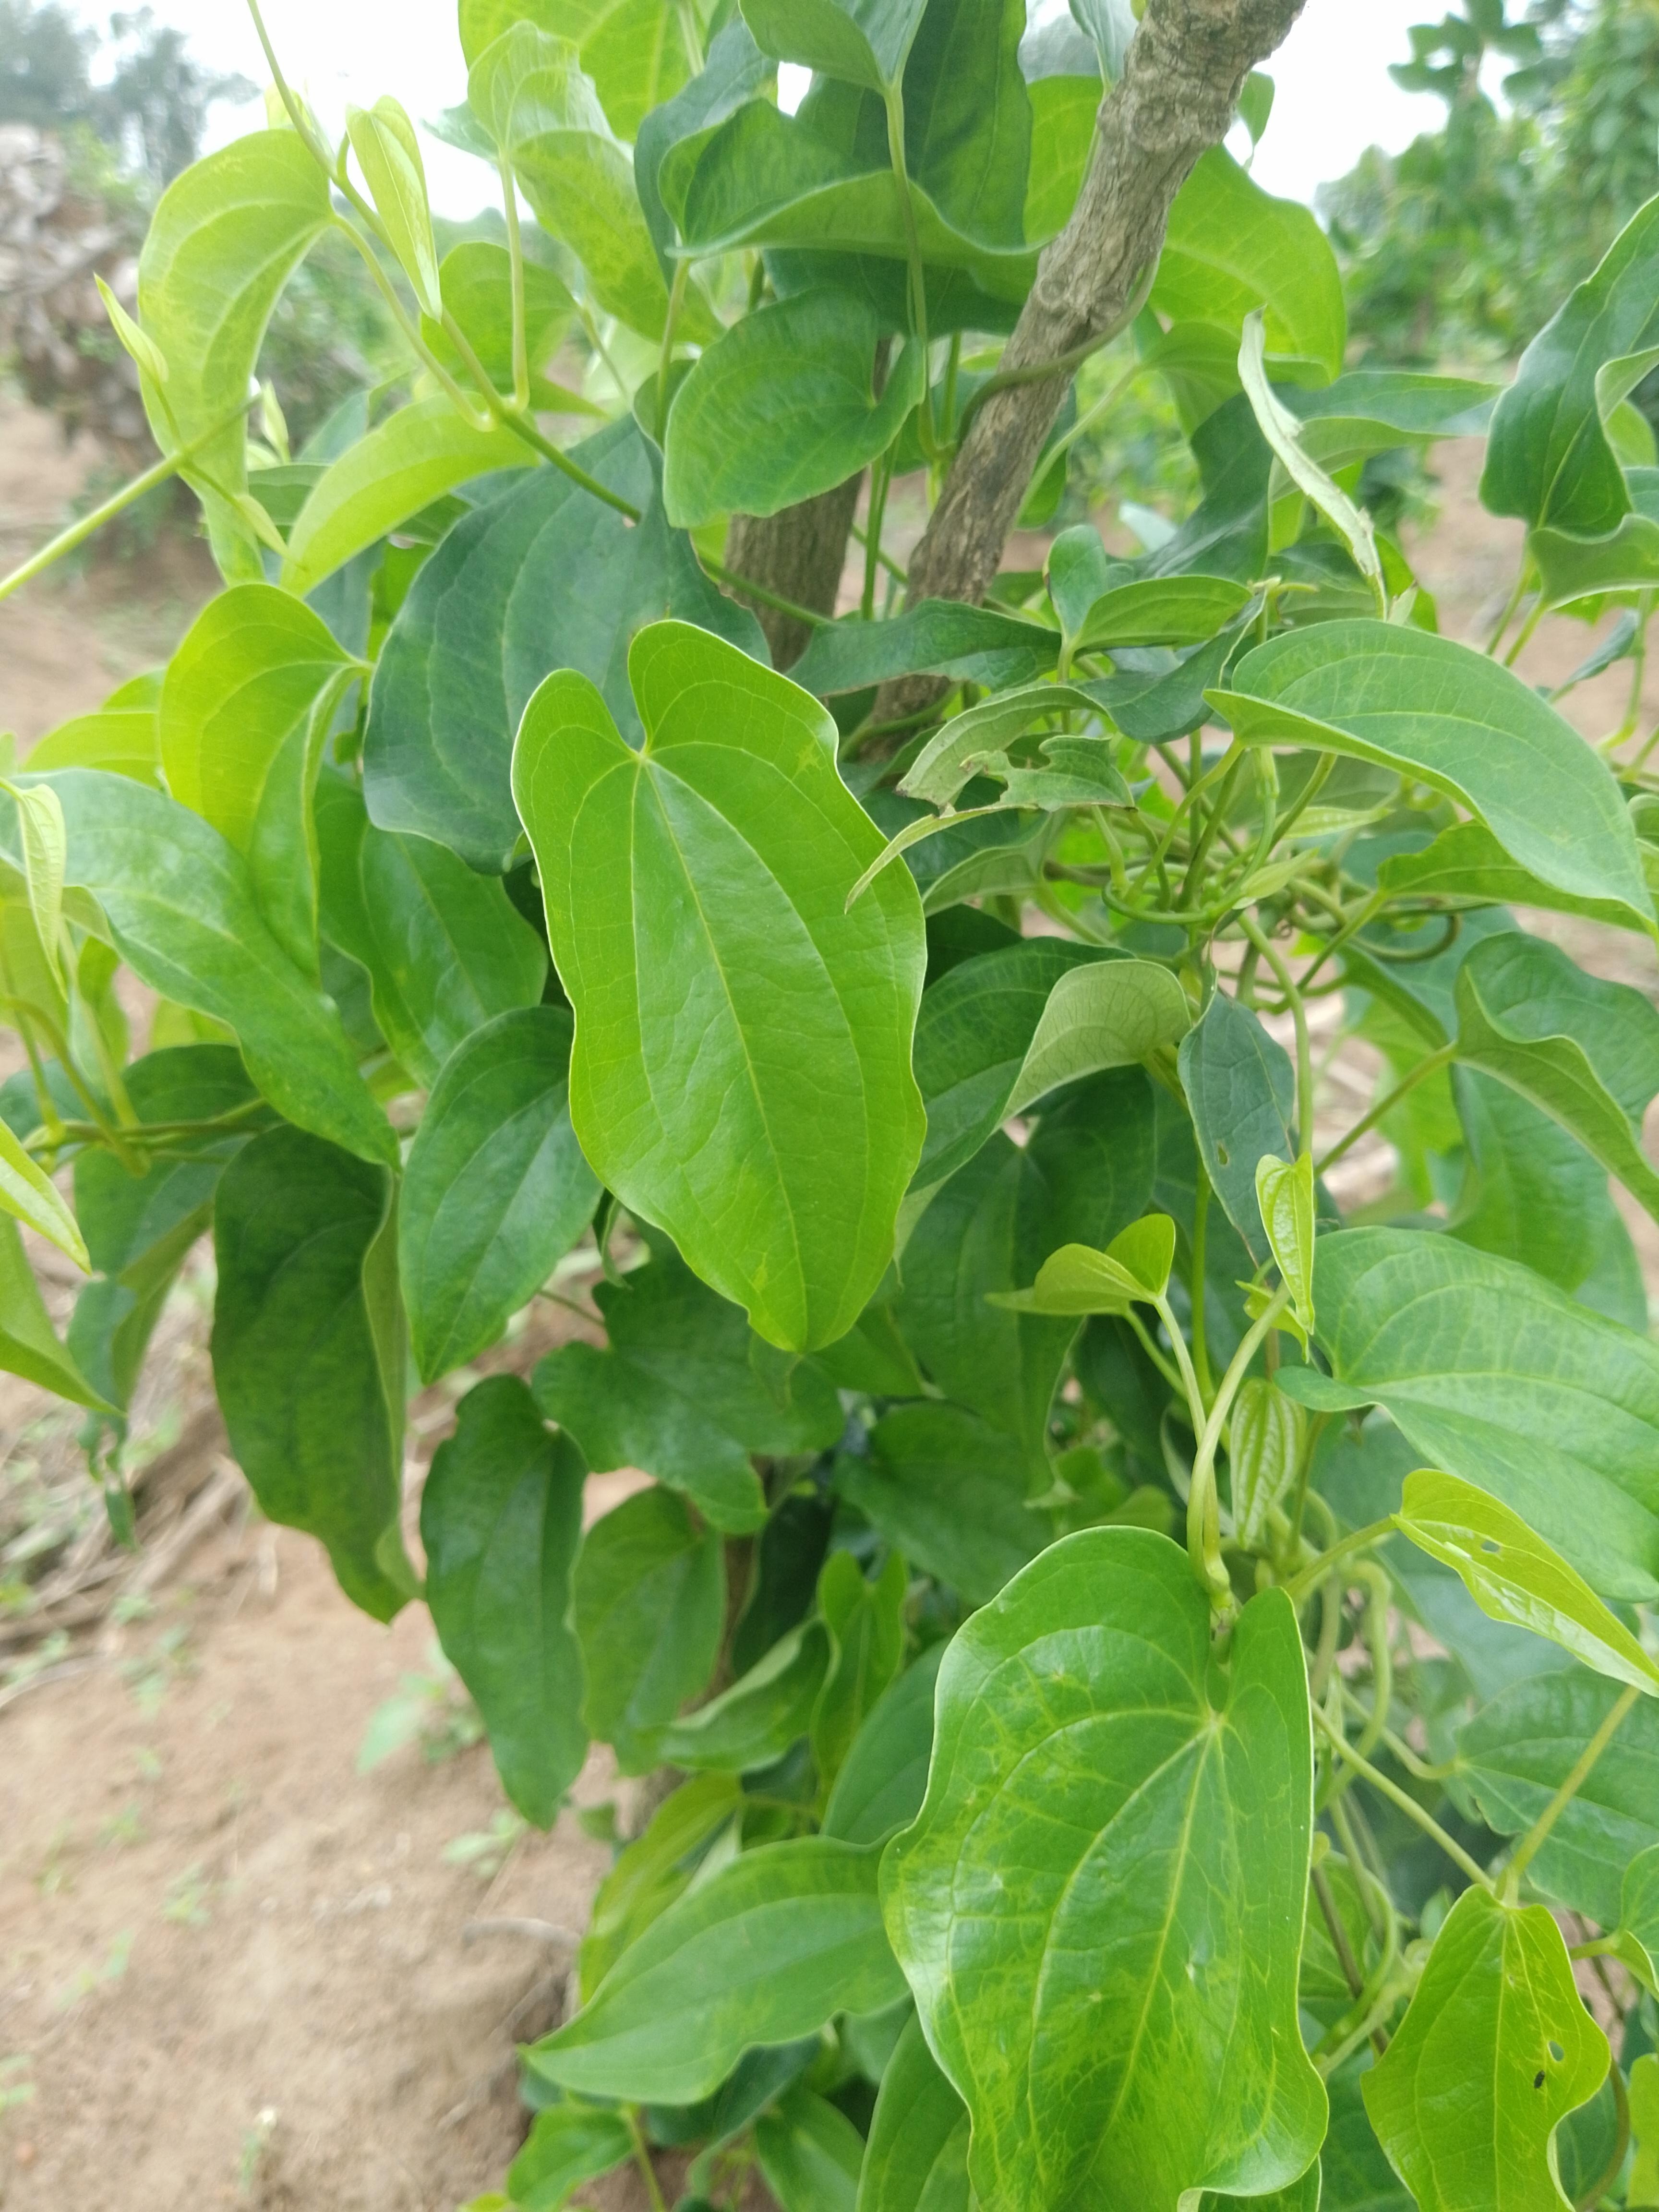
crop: yam
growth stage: vegetative
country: Nigeria
